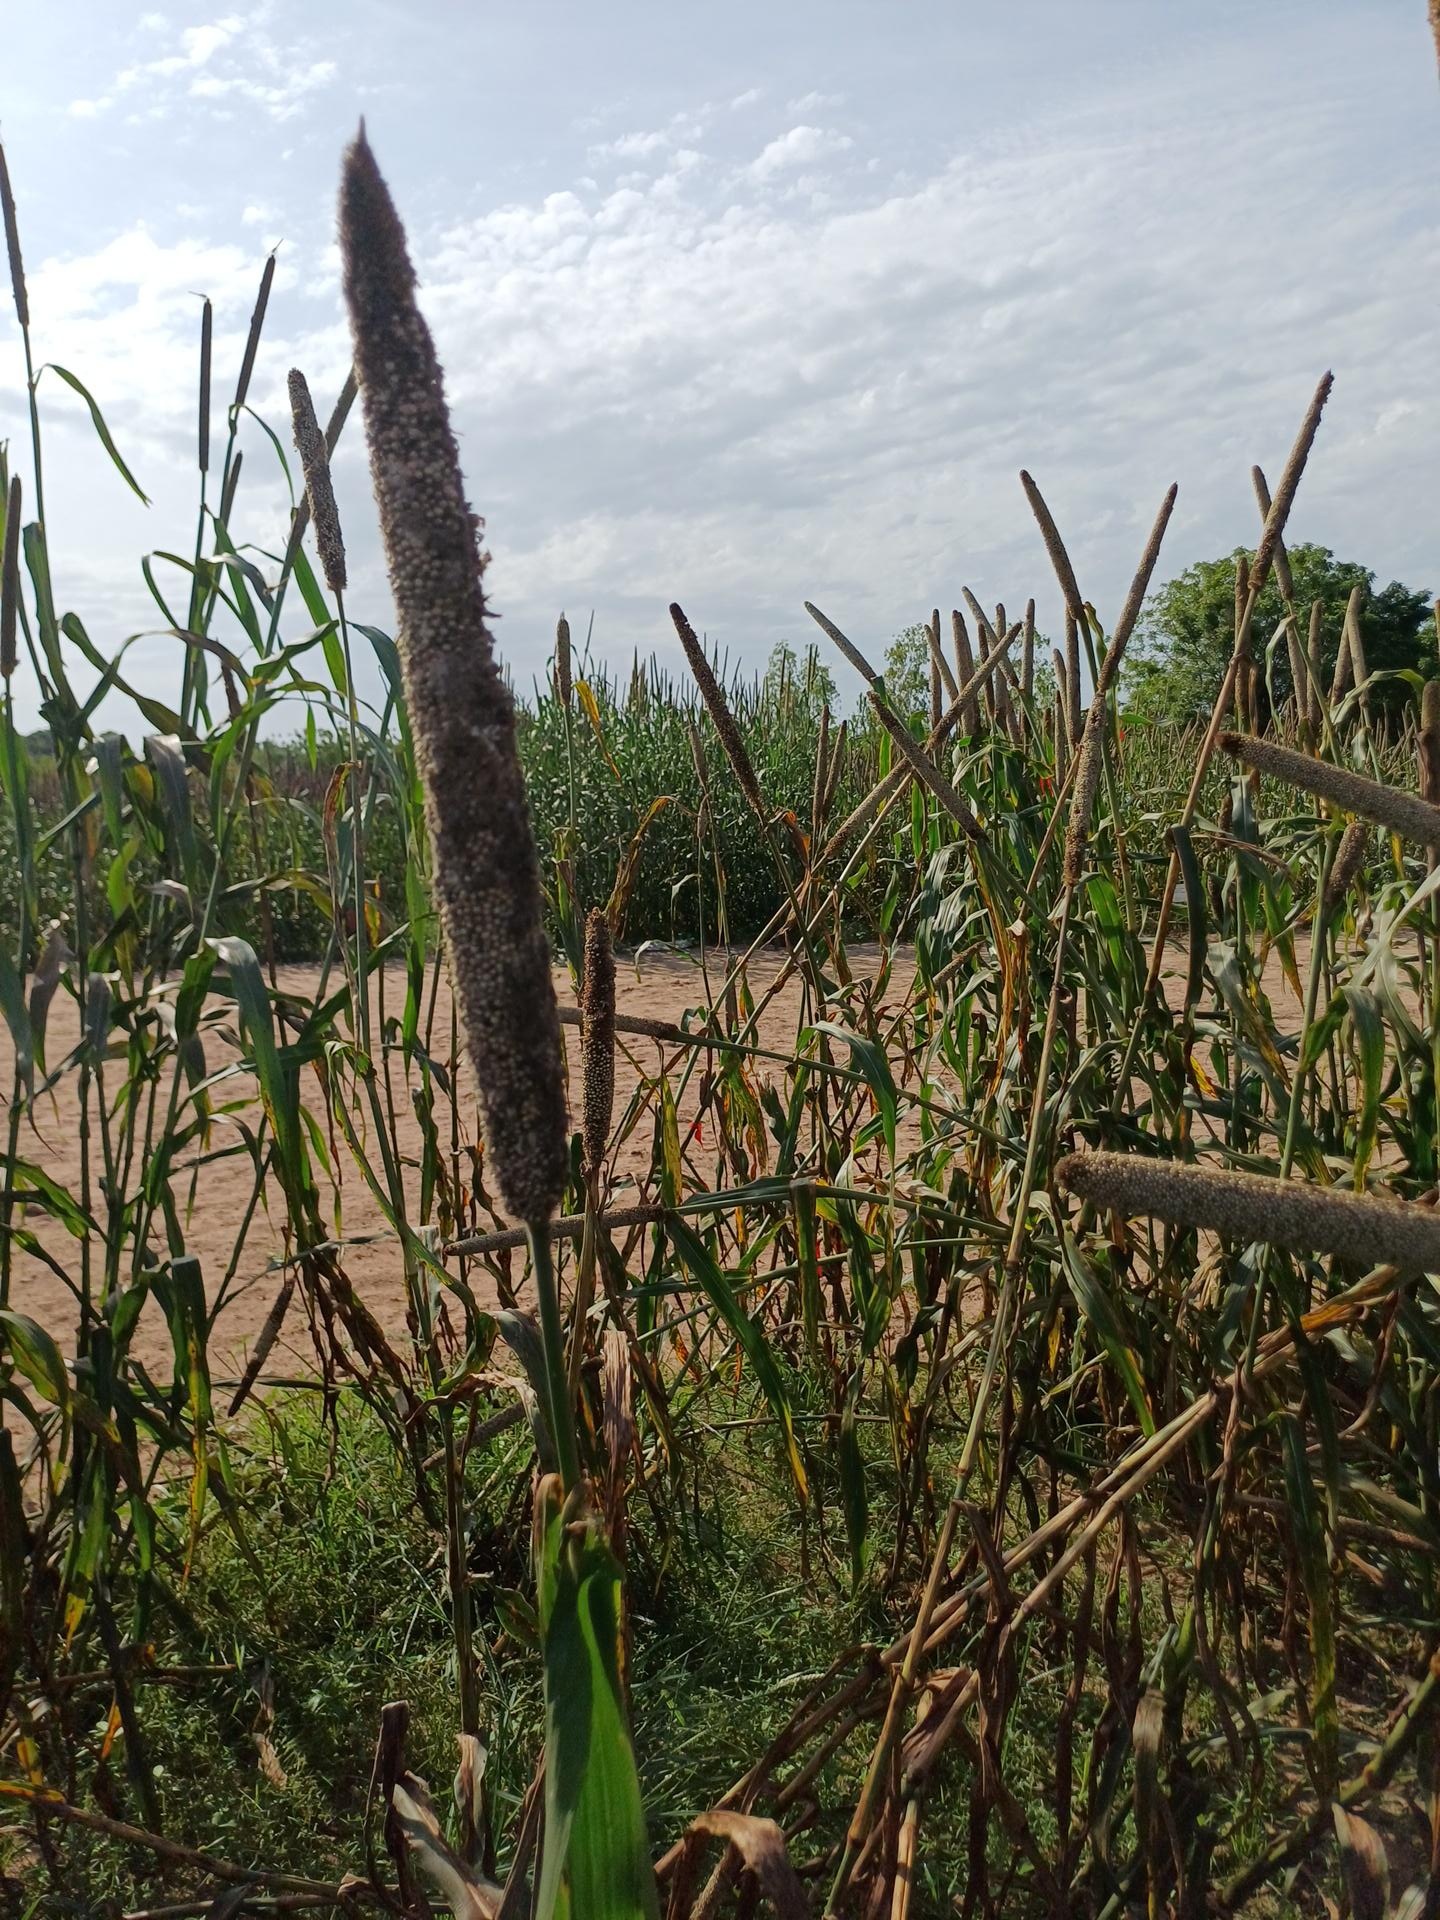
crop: pearl millet
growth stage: filling grain
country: Senegal
